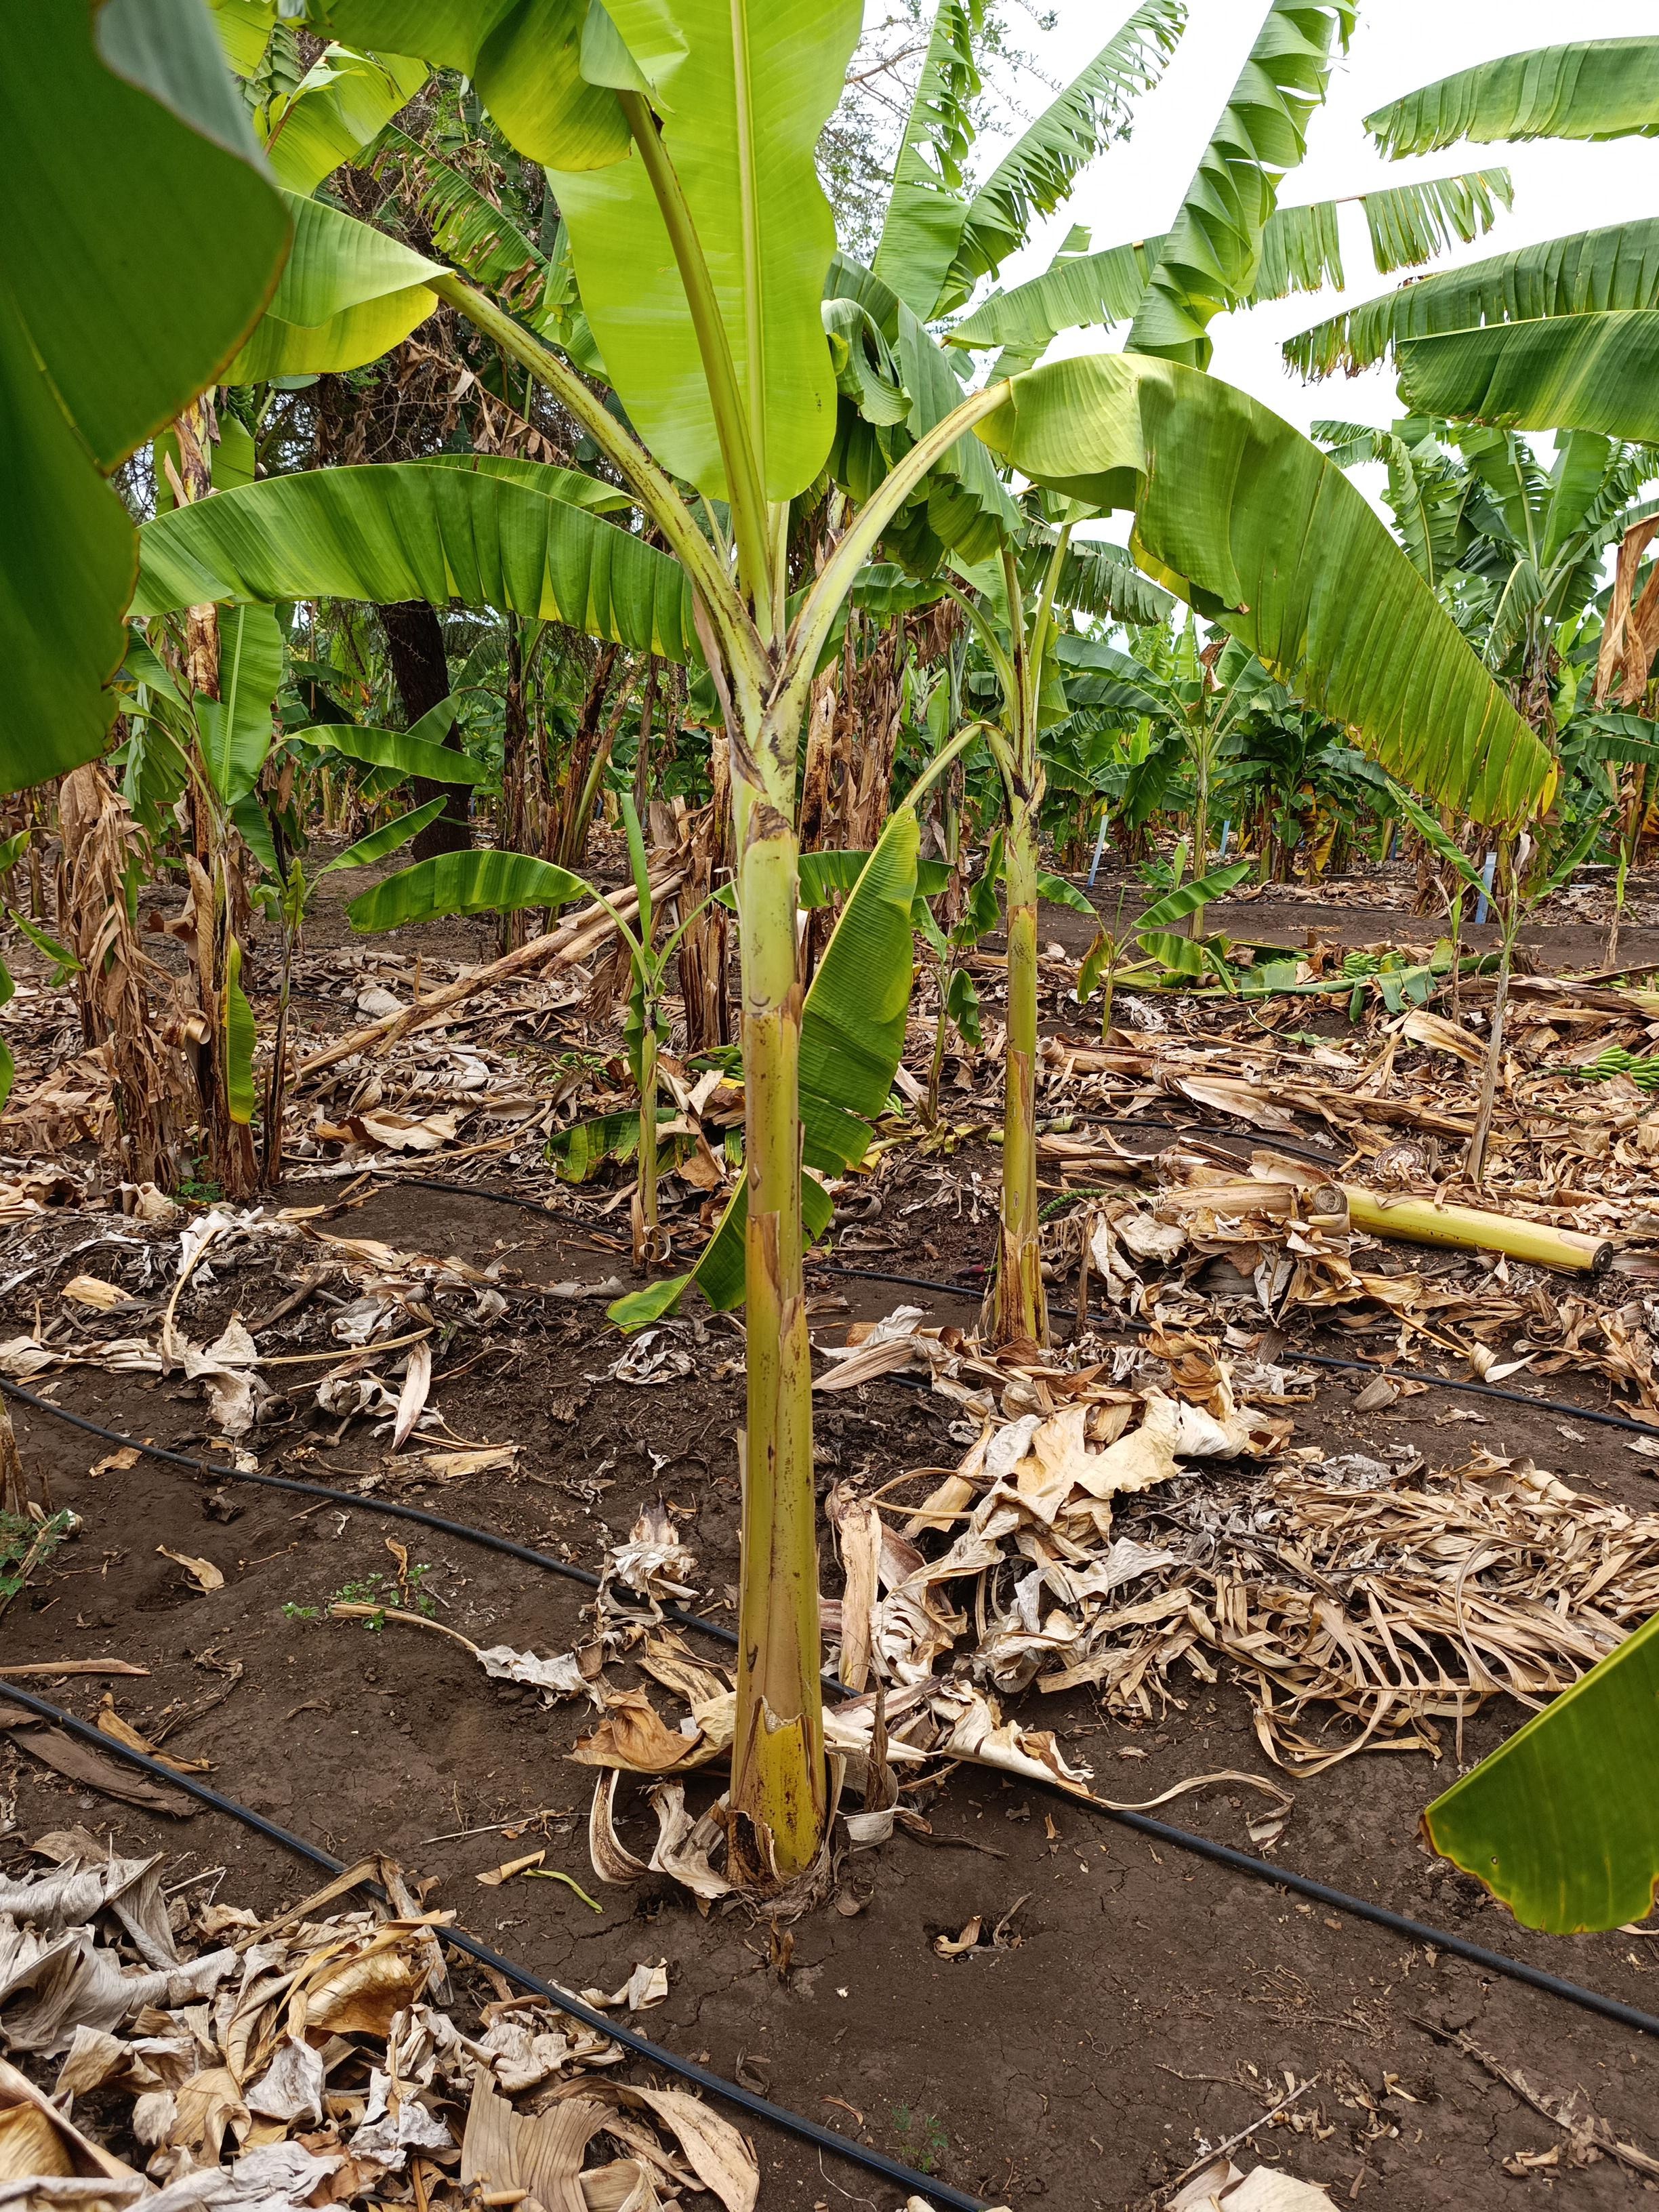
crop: banana
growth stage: vegetative
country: Tanzania
